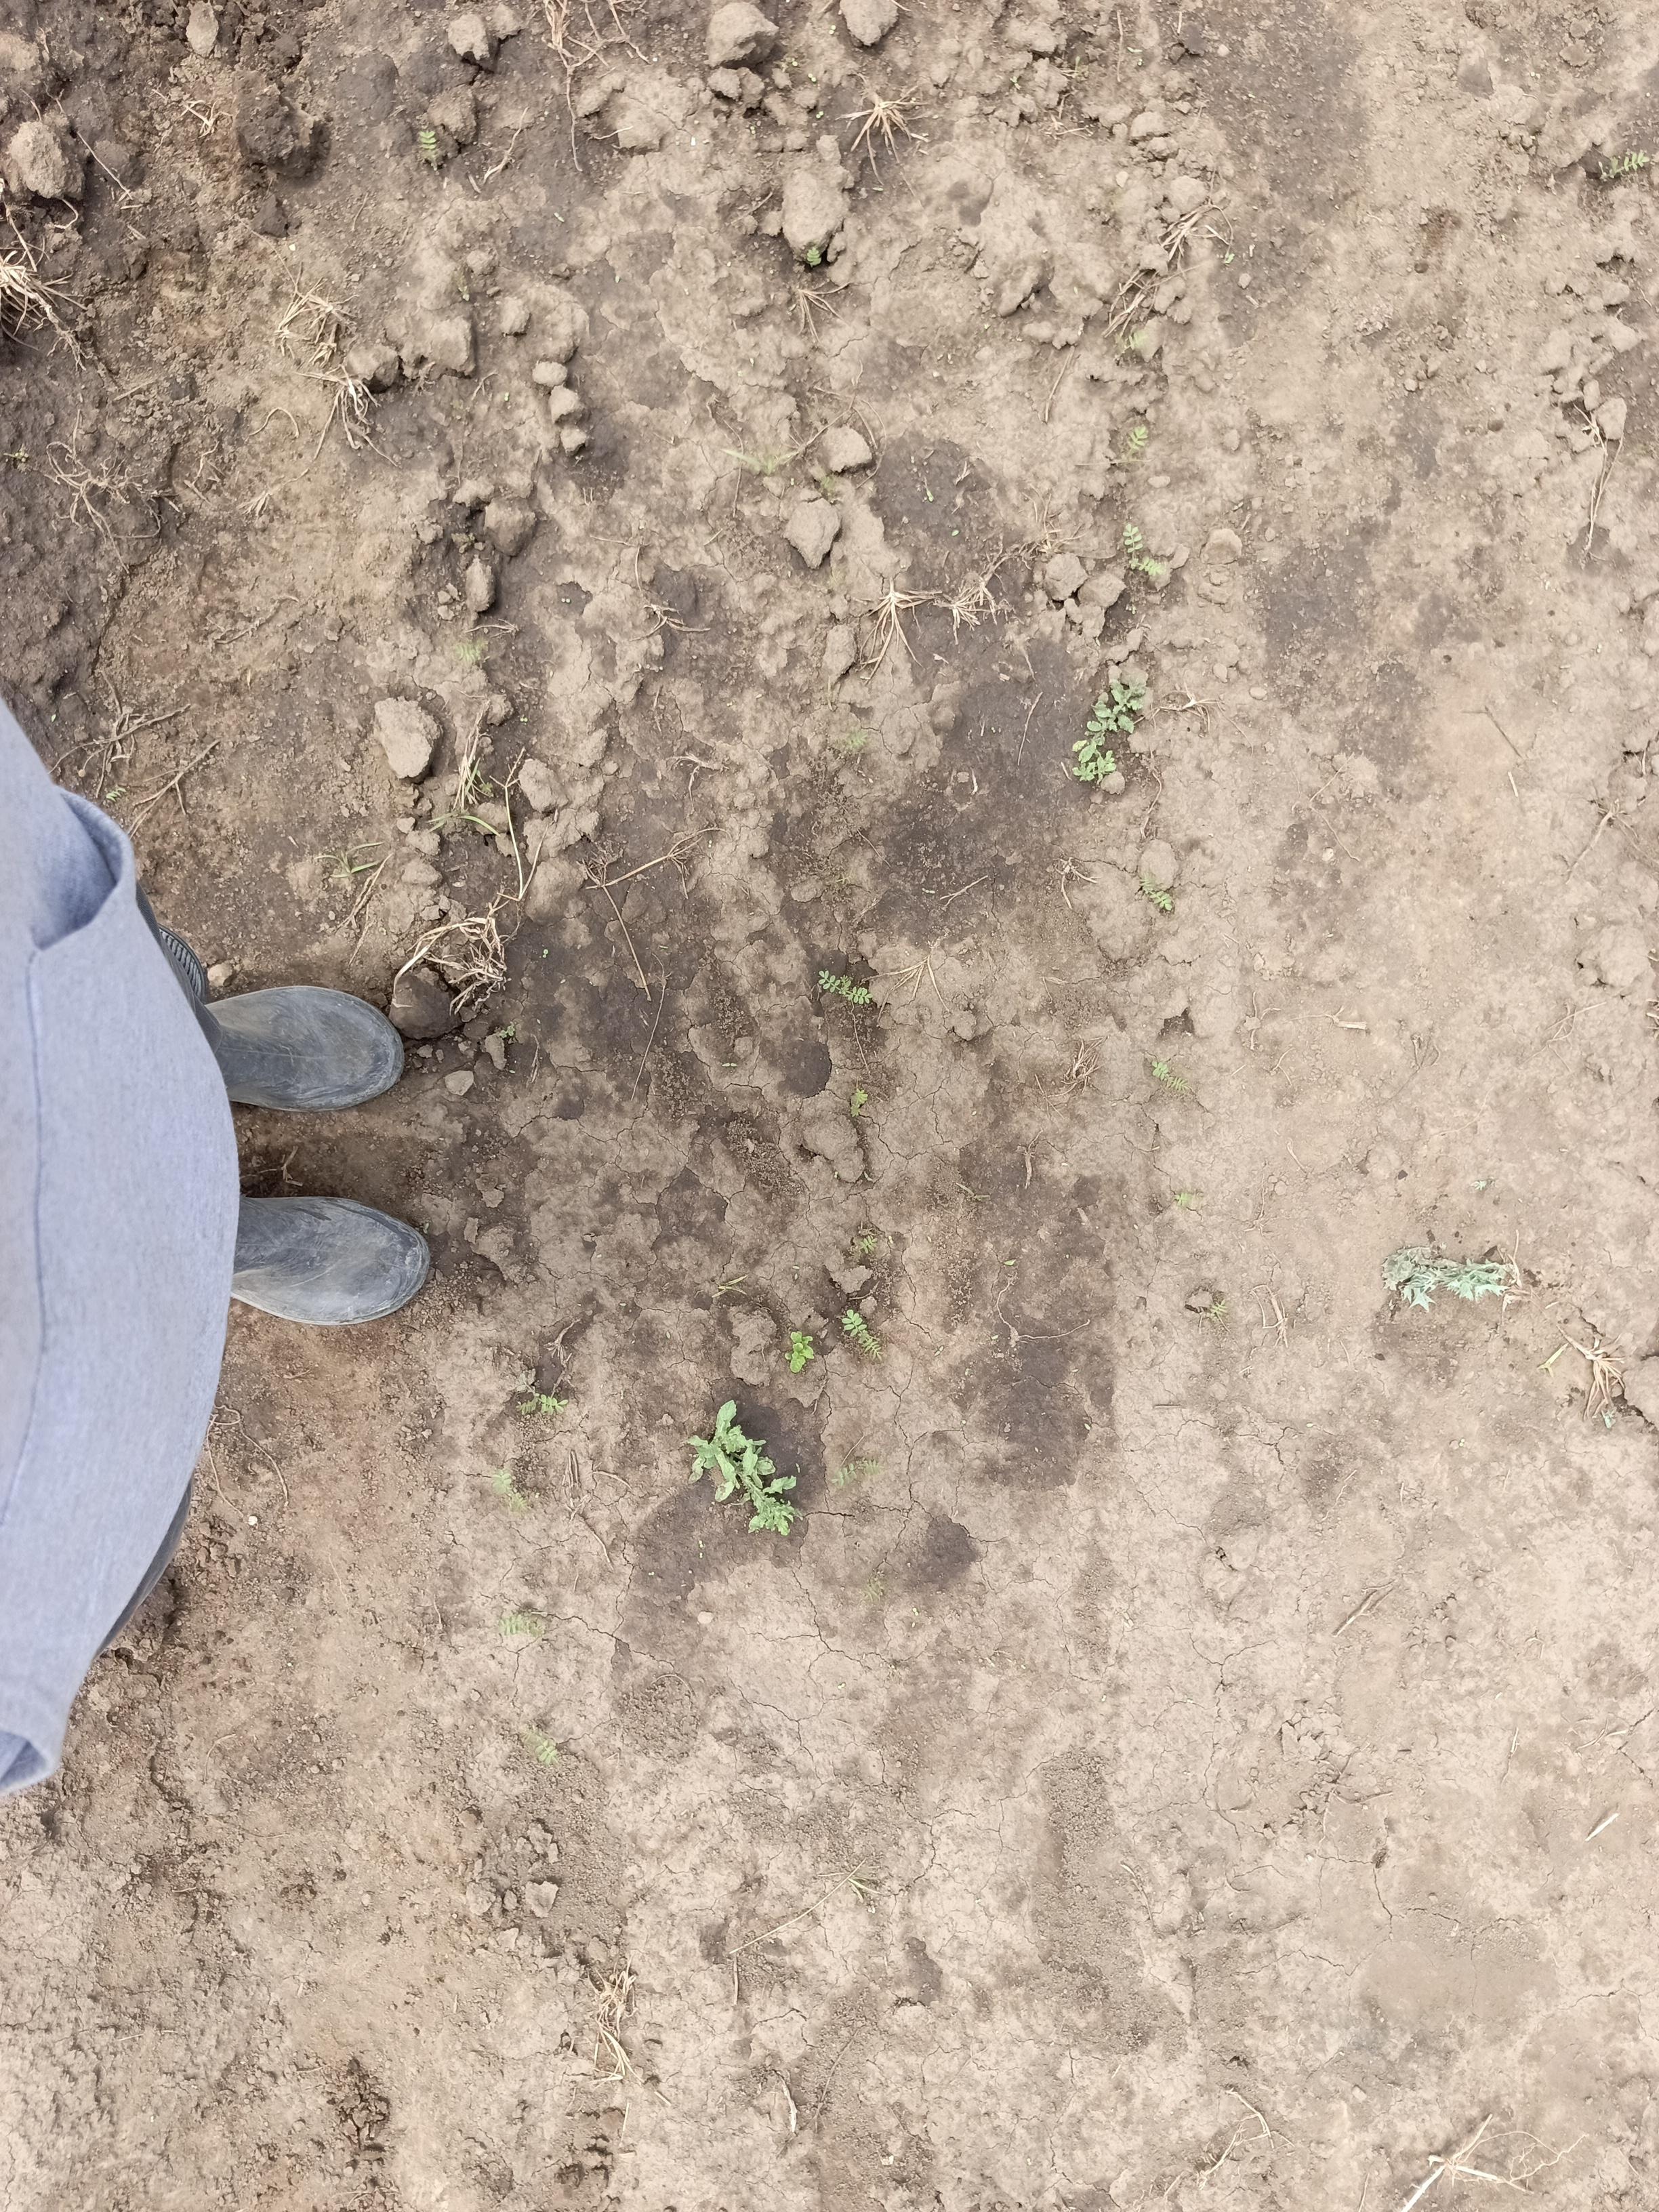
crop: chickpea
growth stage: emergence
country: Tanzania
